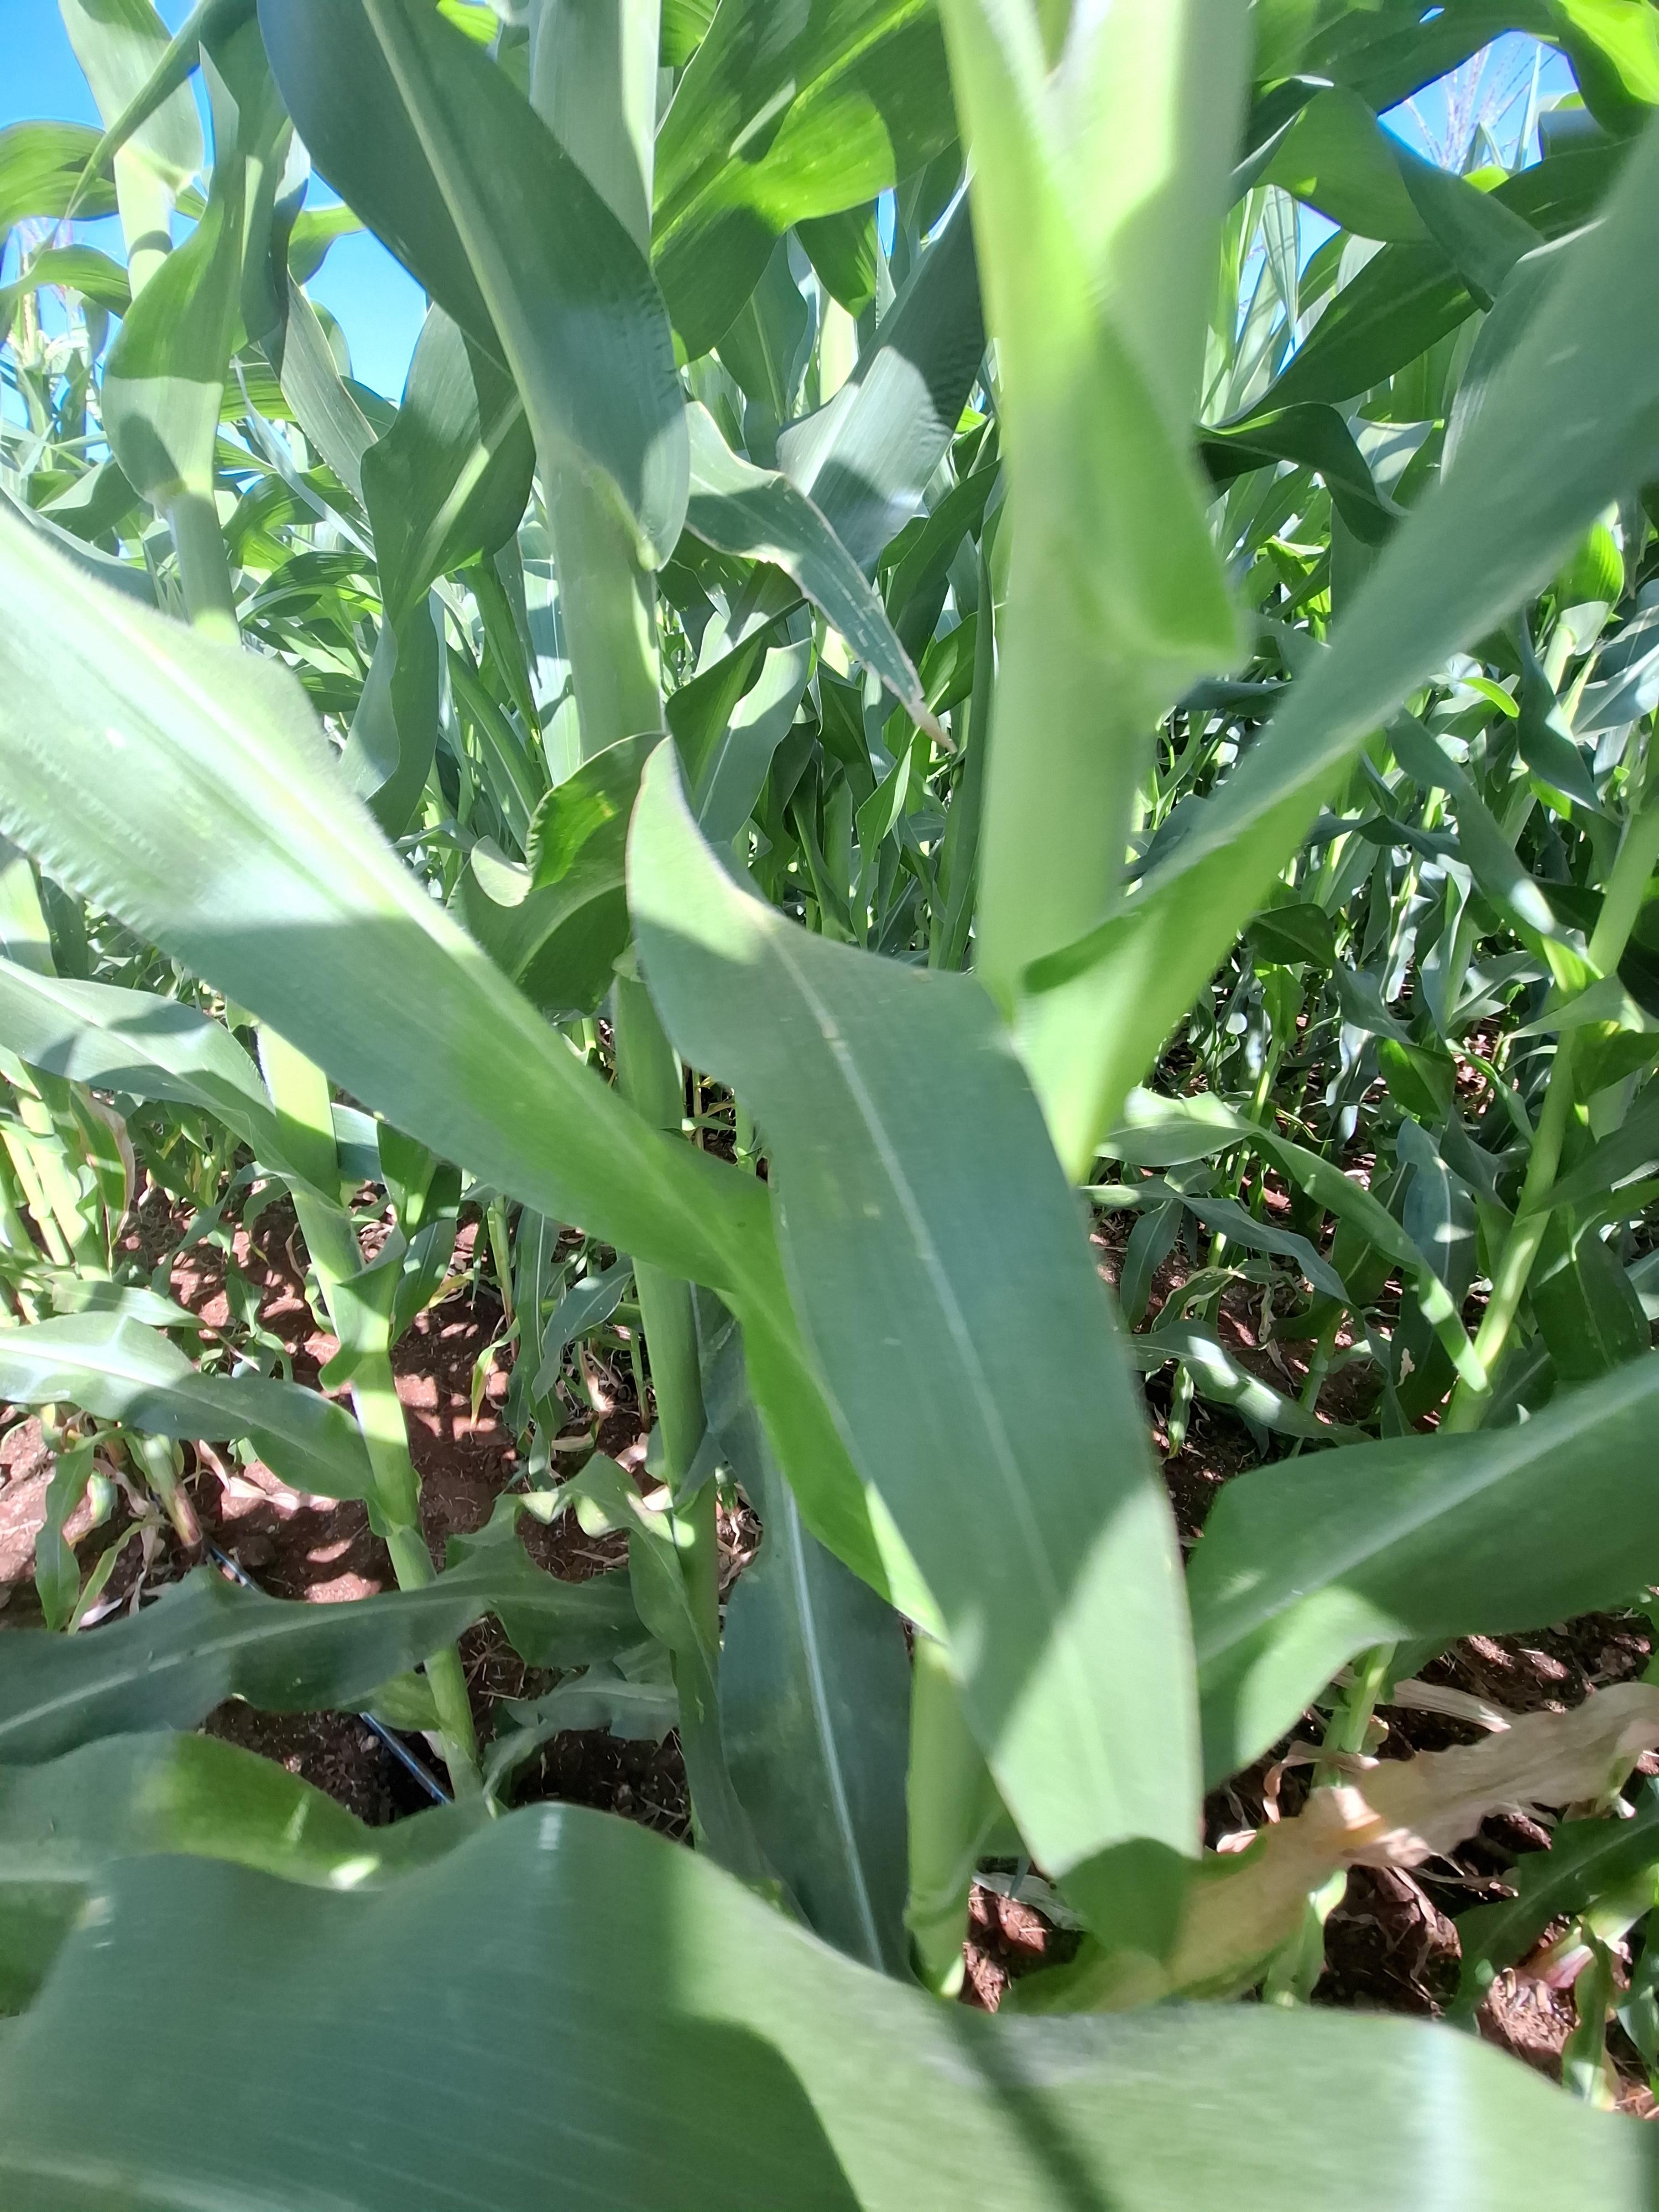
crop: maize
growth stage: vegetative
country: Kenya
